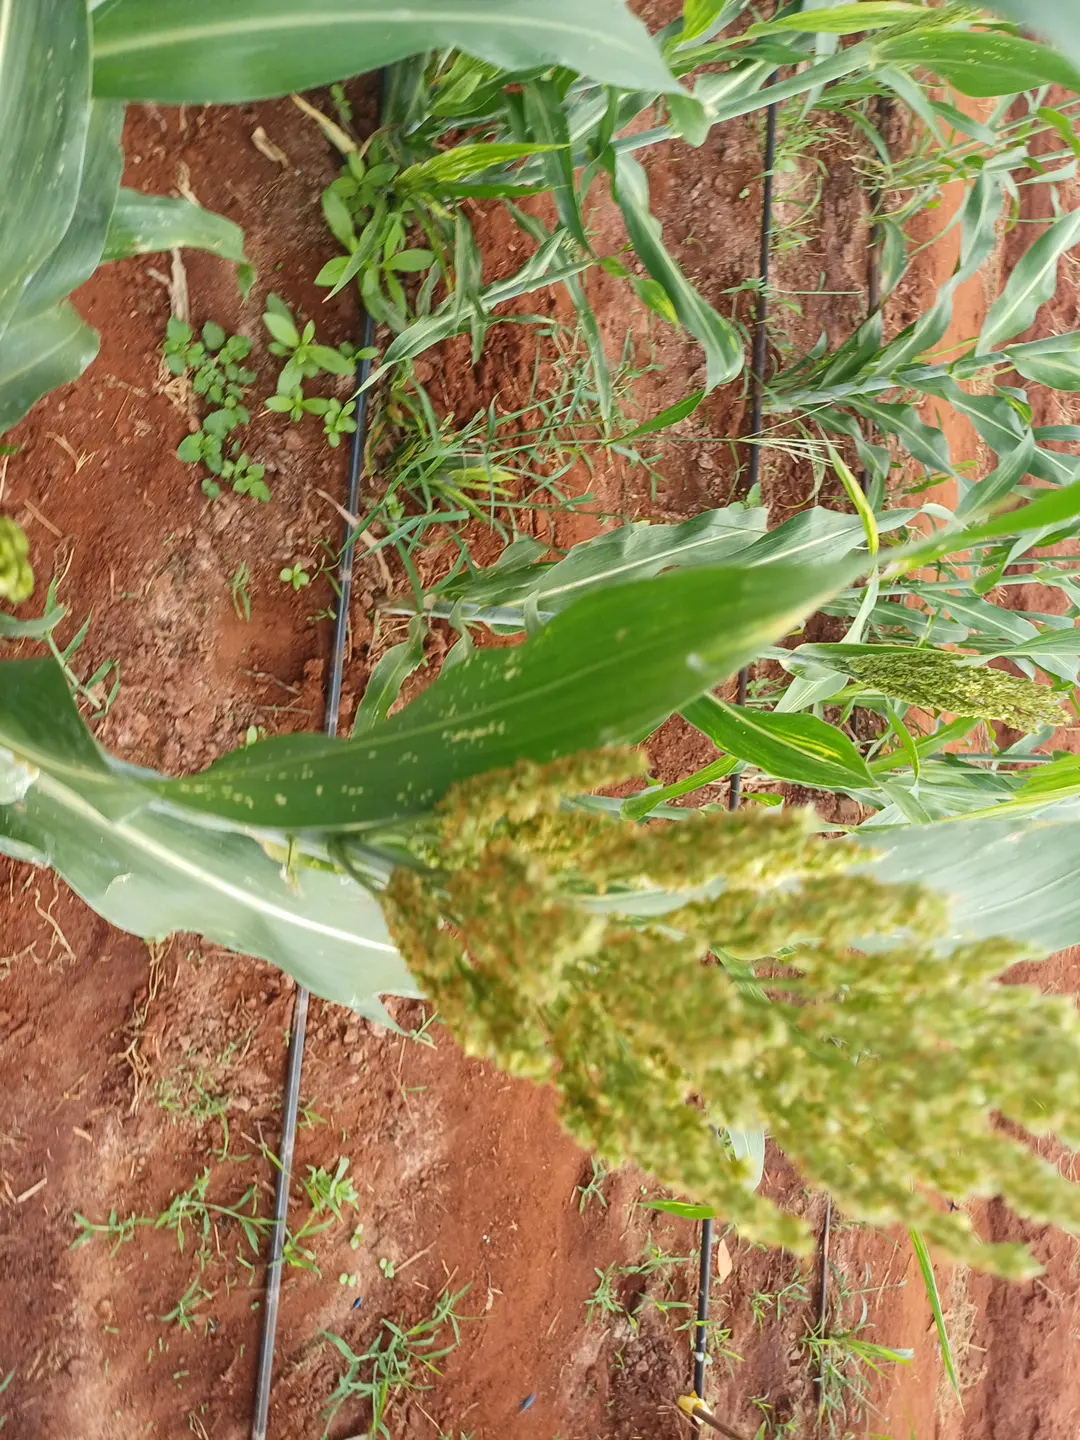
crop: sorghum
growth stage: flowering
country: Kenya
